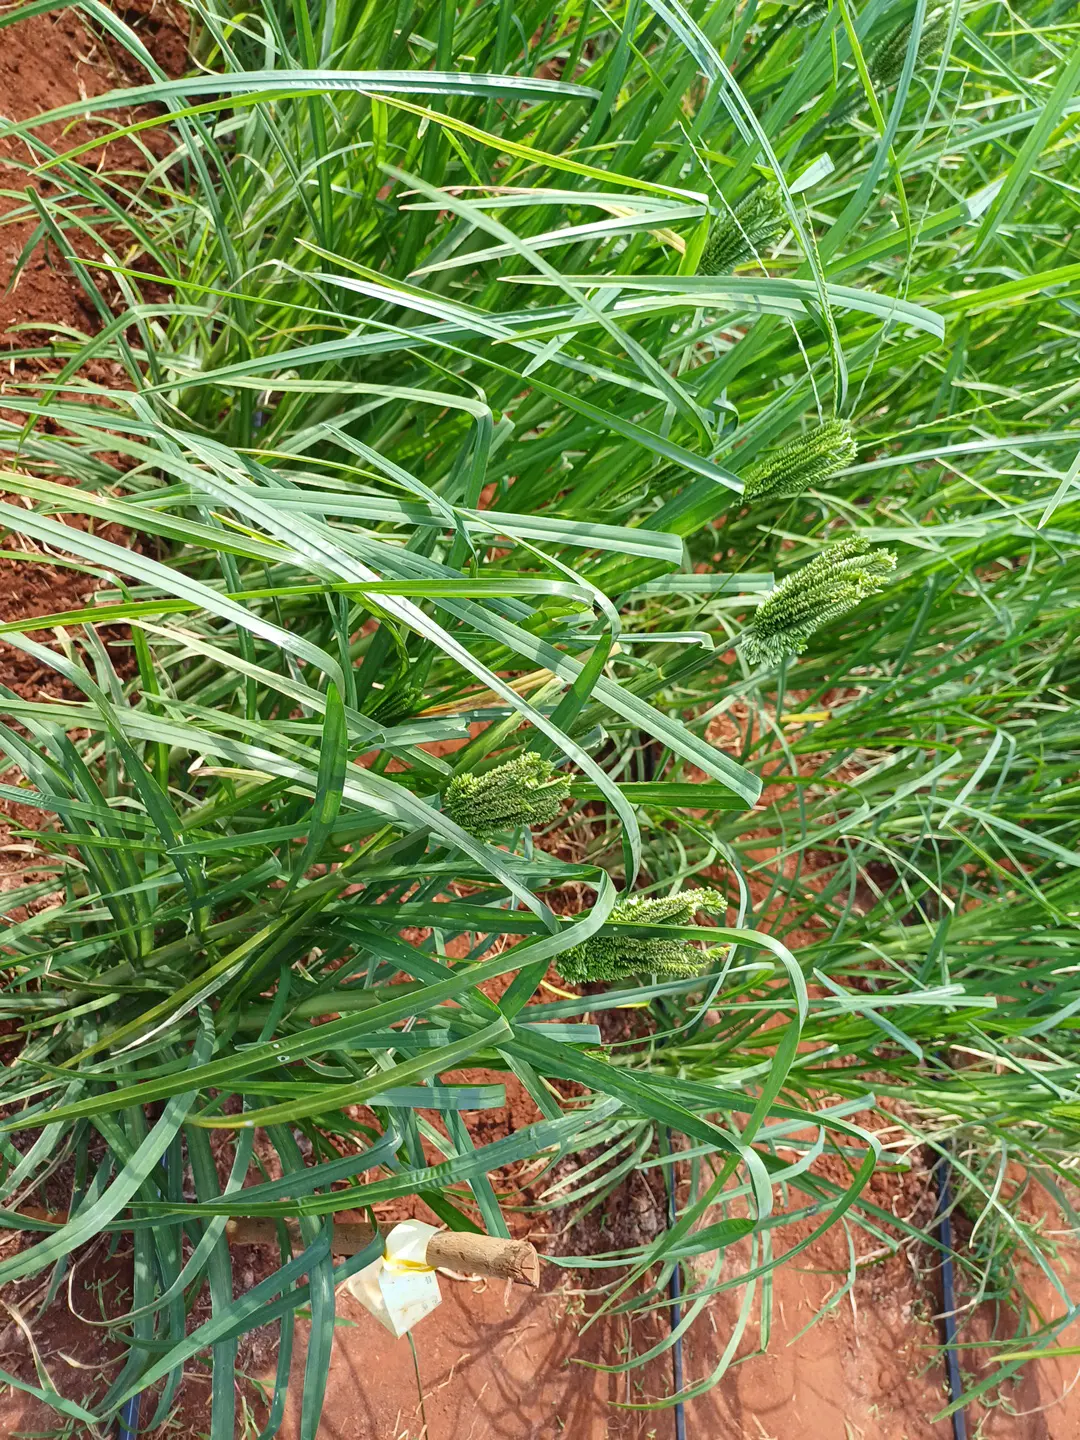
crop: finger millet
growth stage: flowering
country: Kenya
